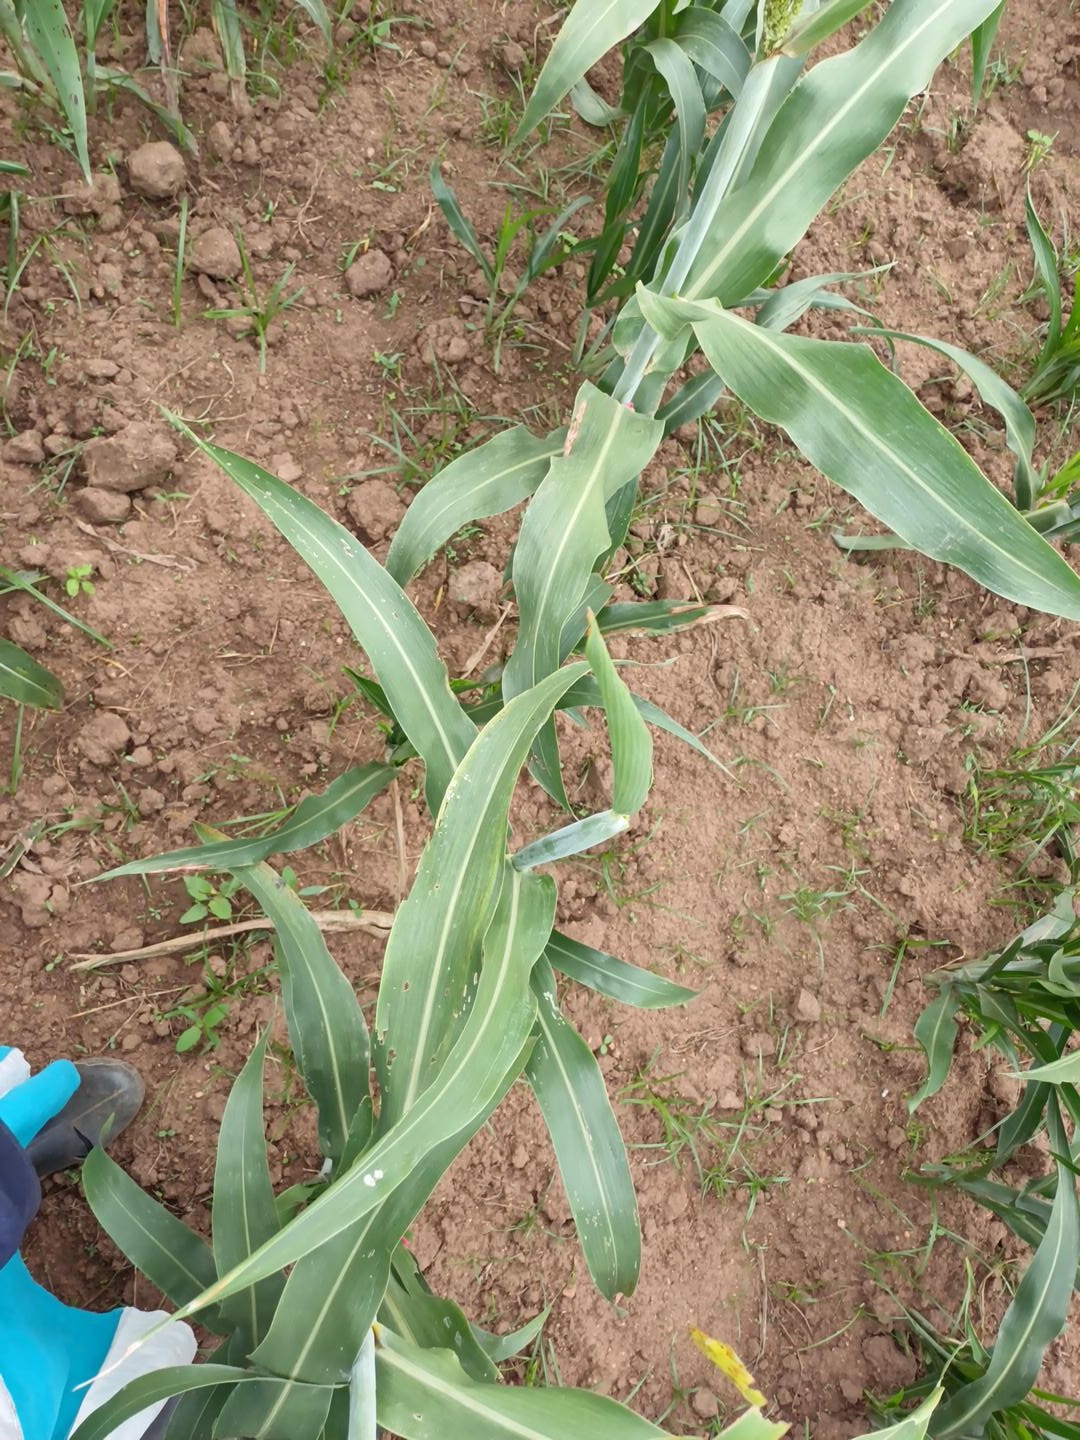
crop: sorghum
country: Kenya
